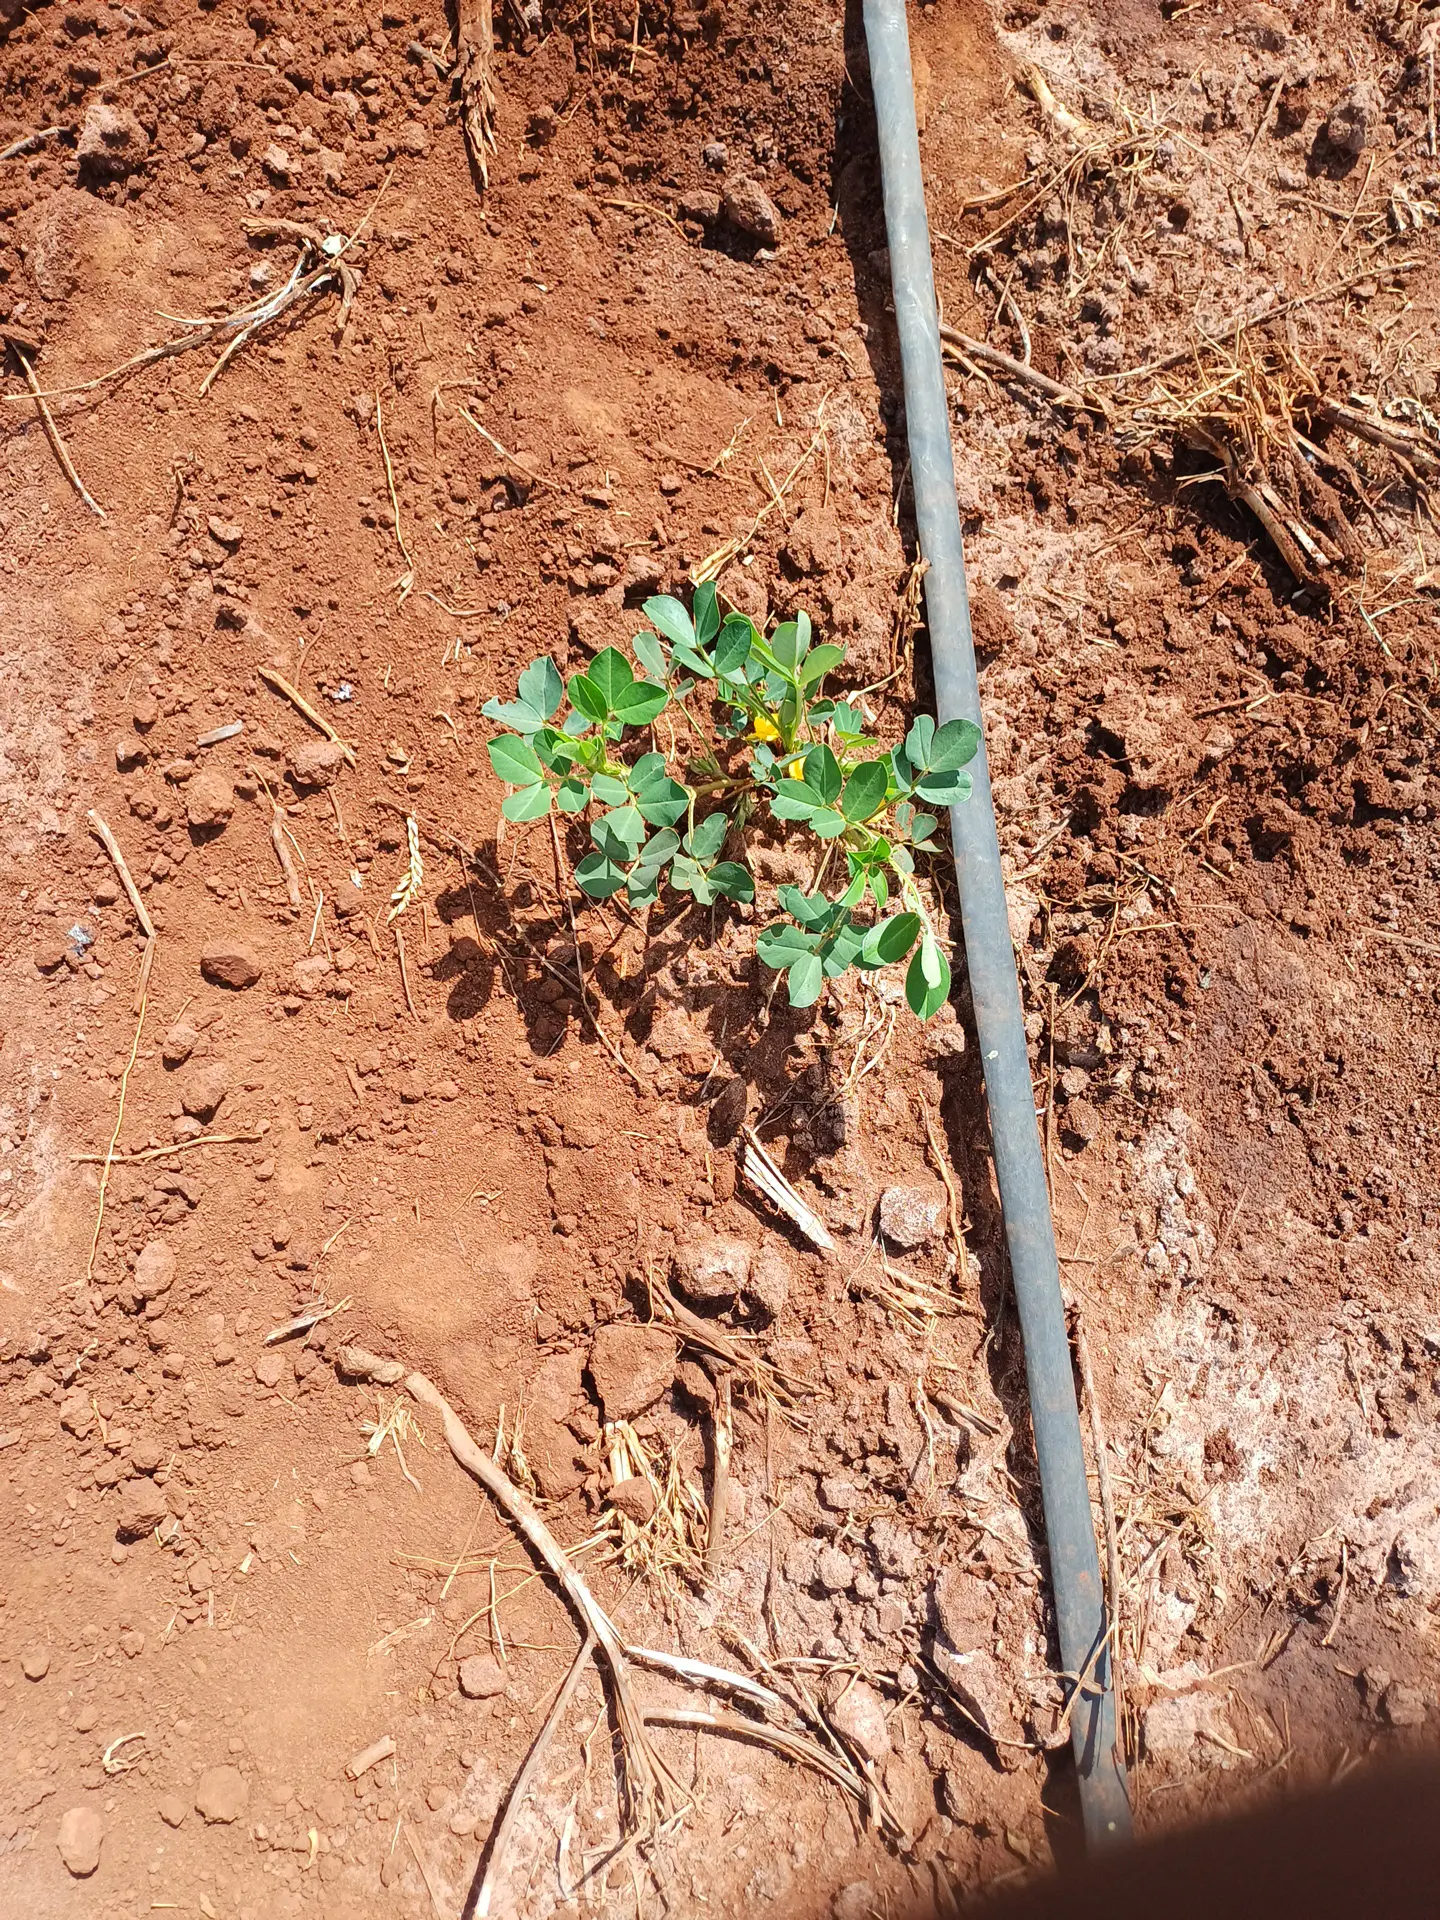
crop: groundnut
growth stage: vegetative
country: Kenya
